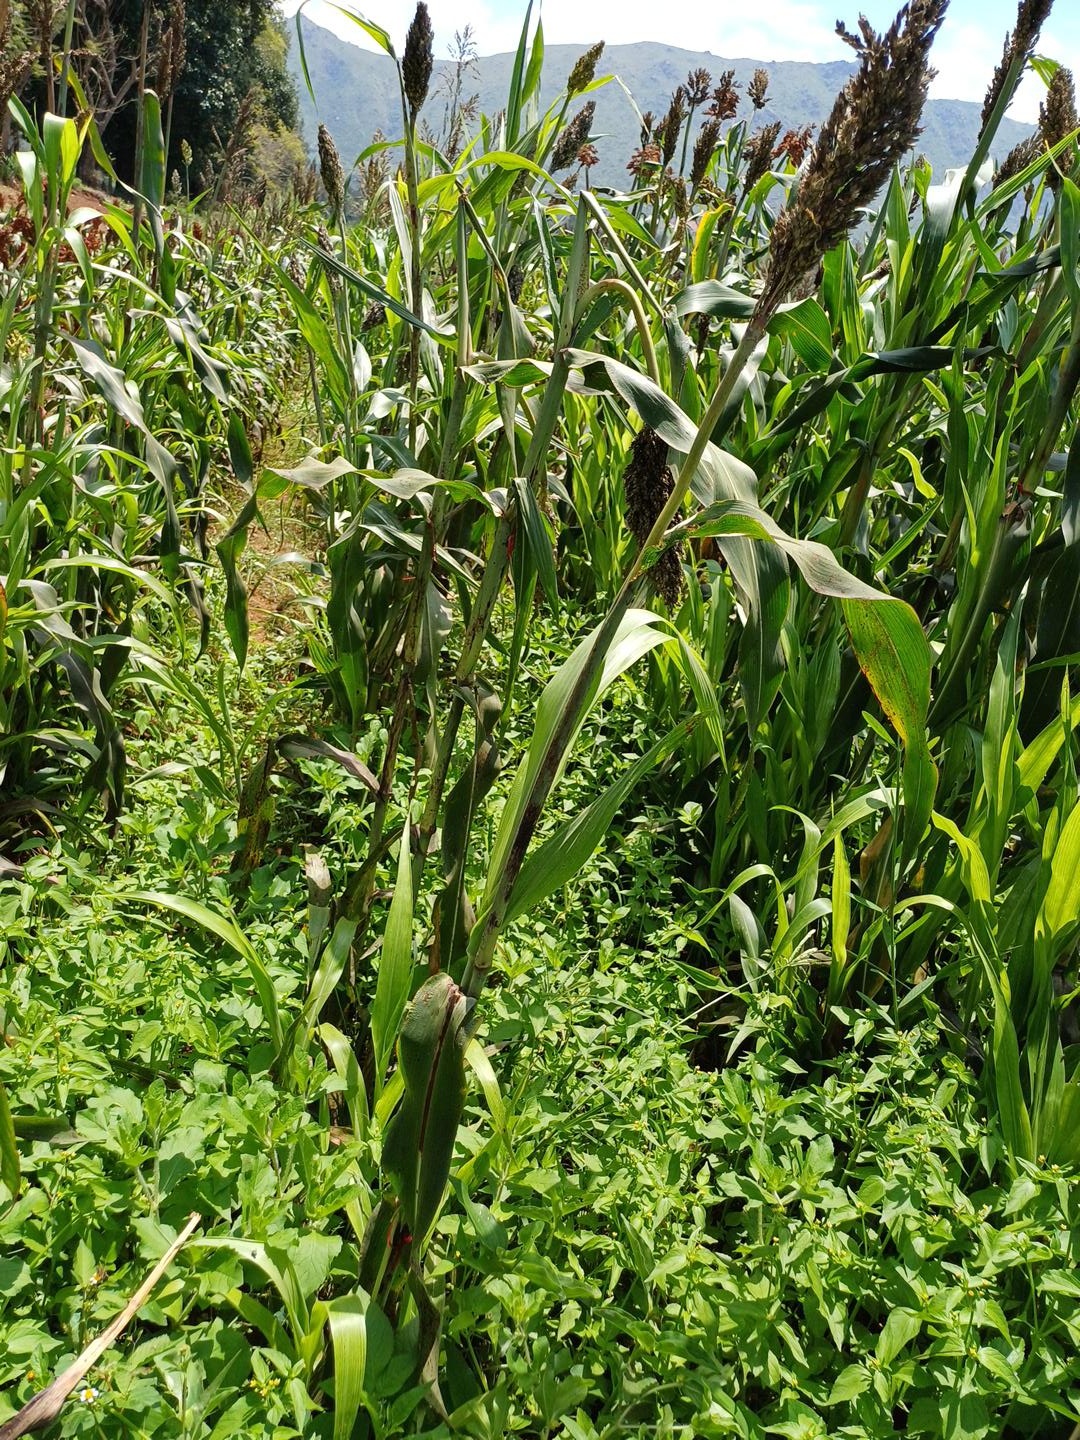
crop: sorghum
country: Kenya
